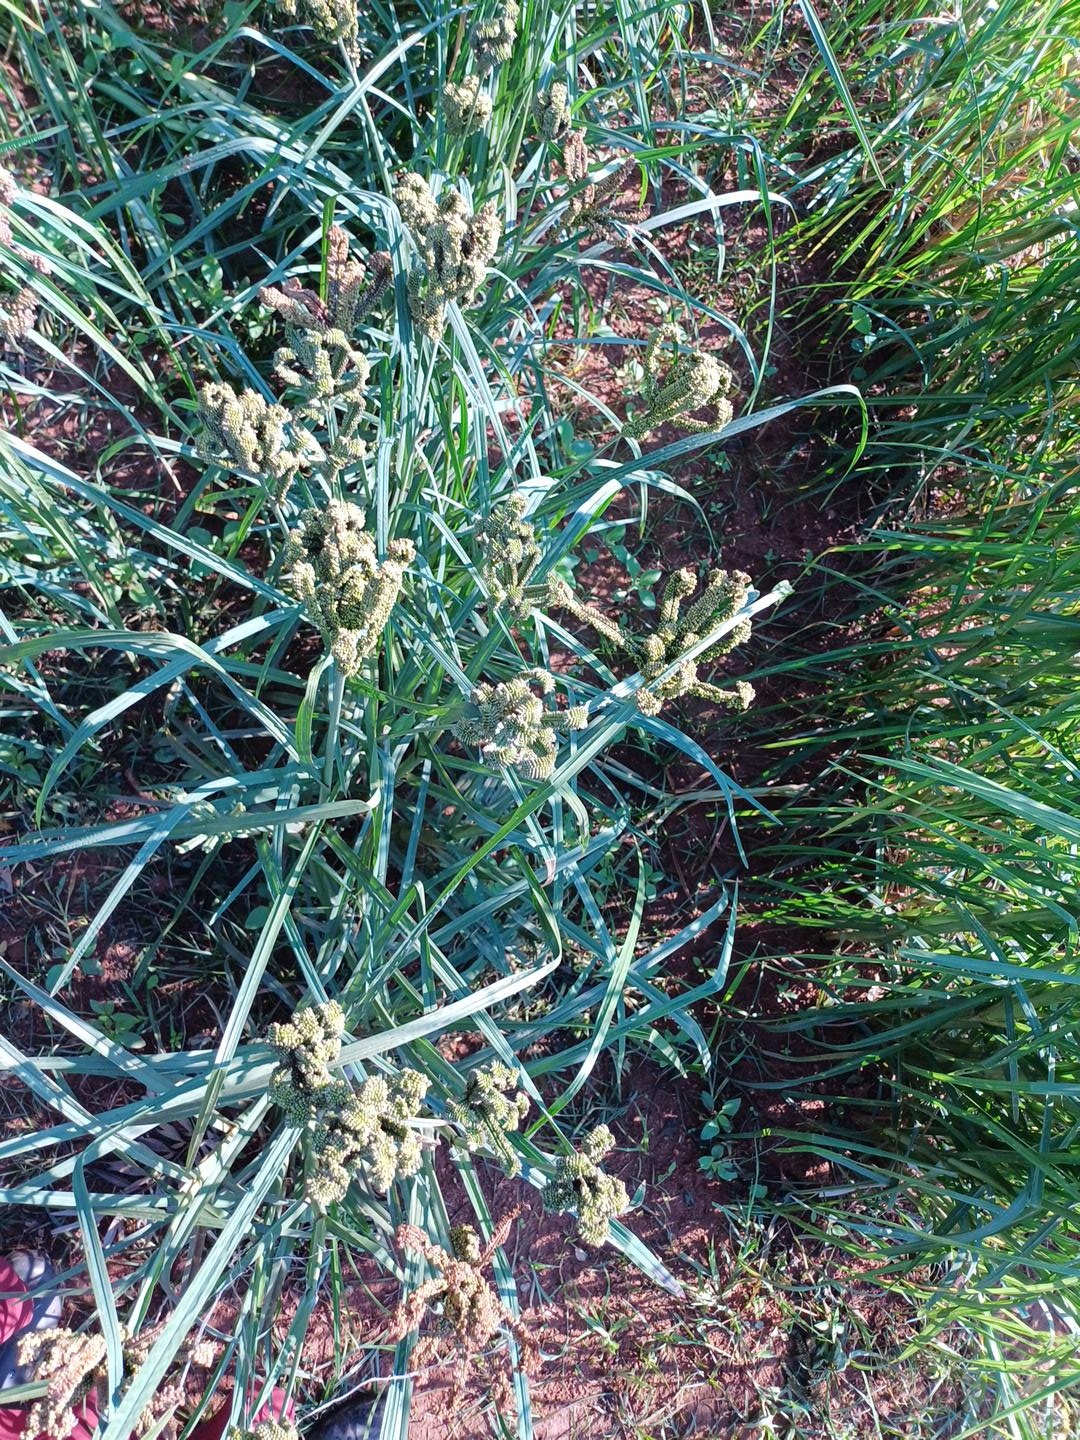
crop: finger millet
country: Kenya
